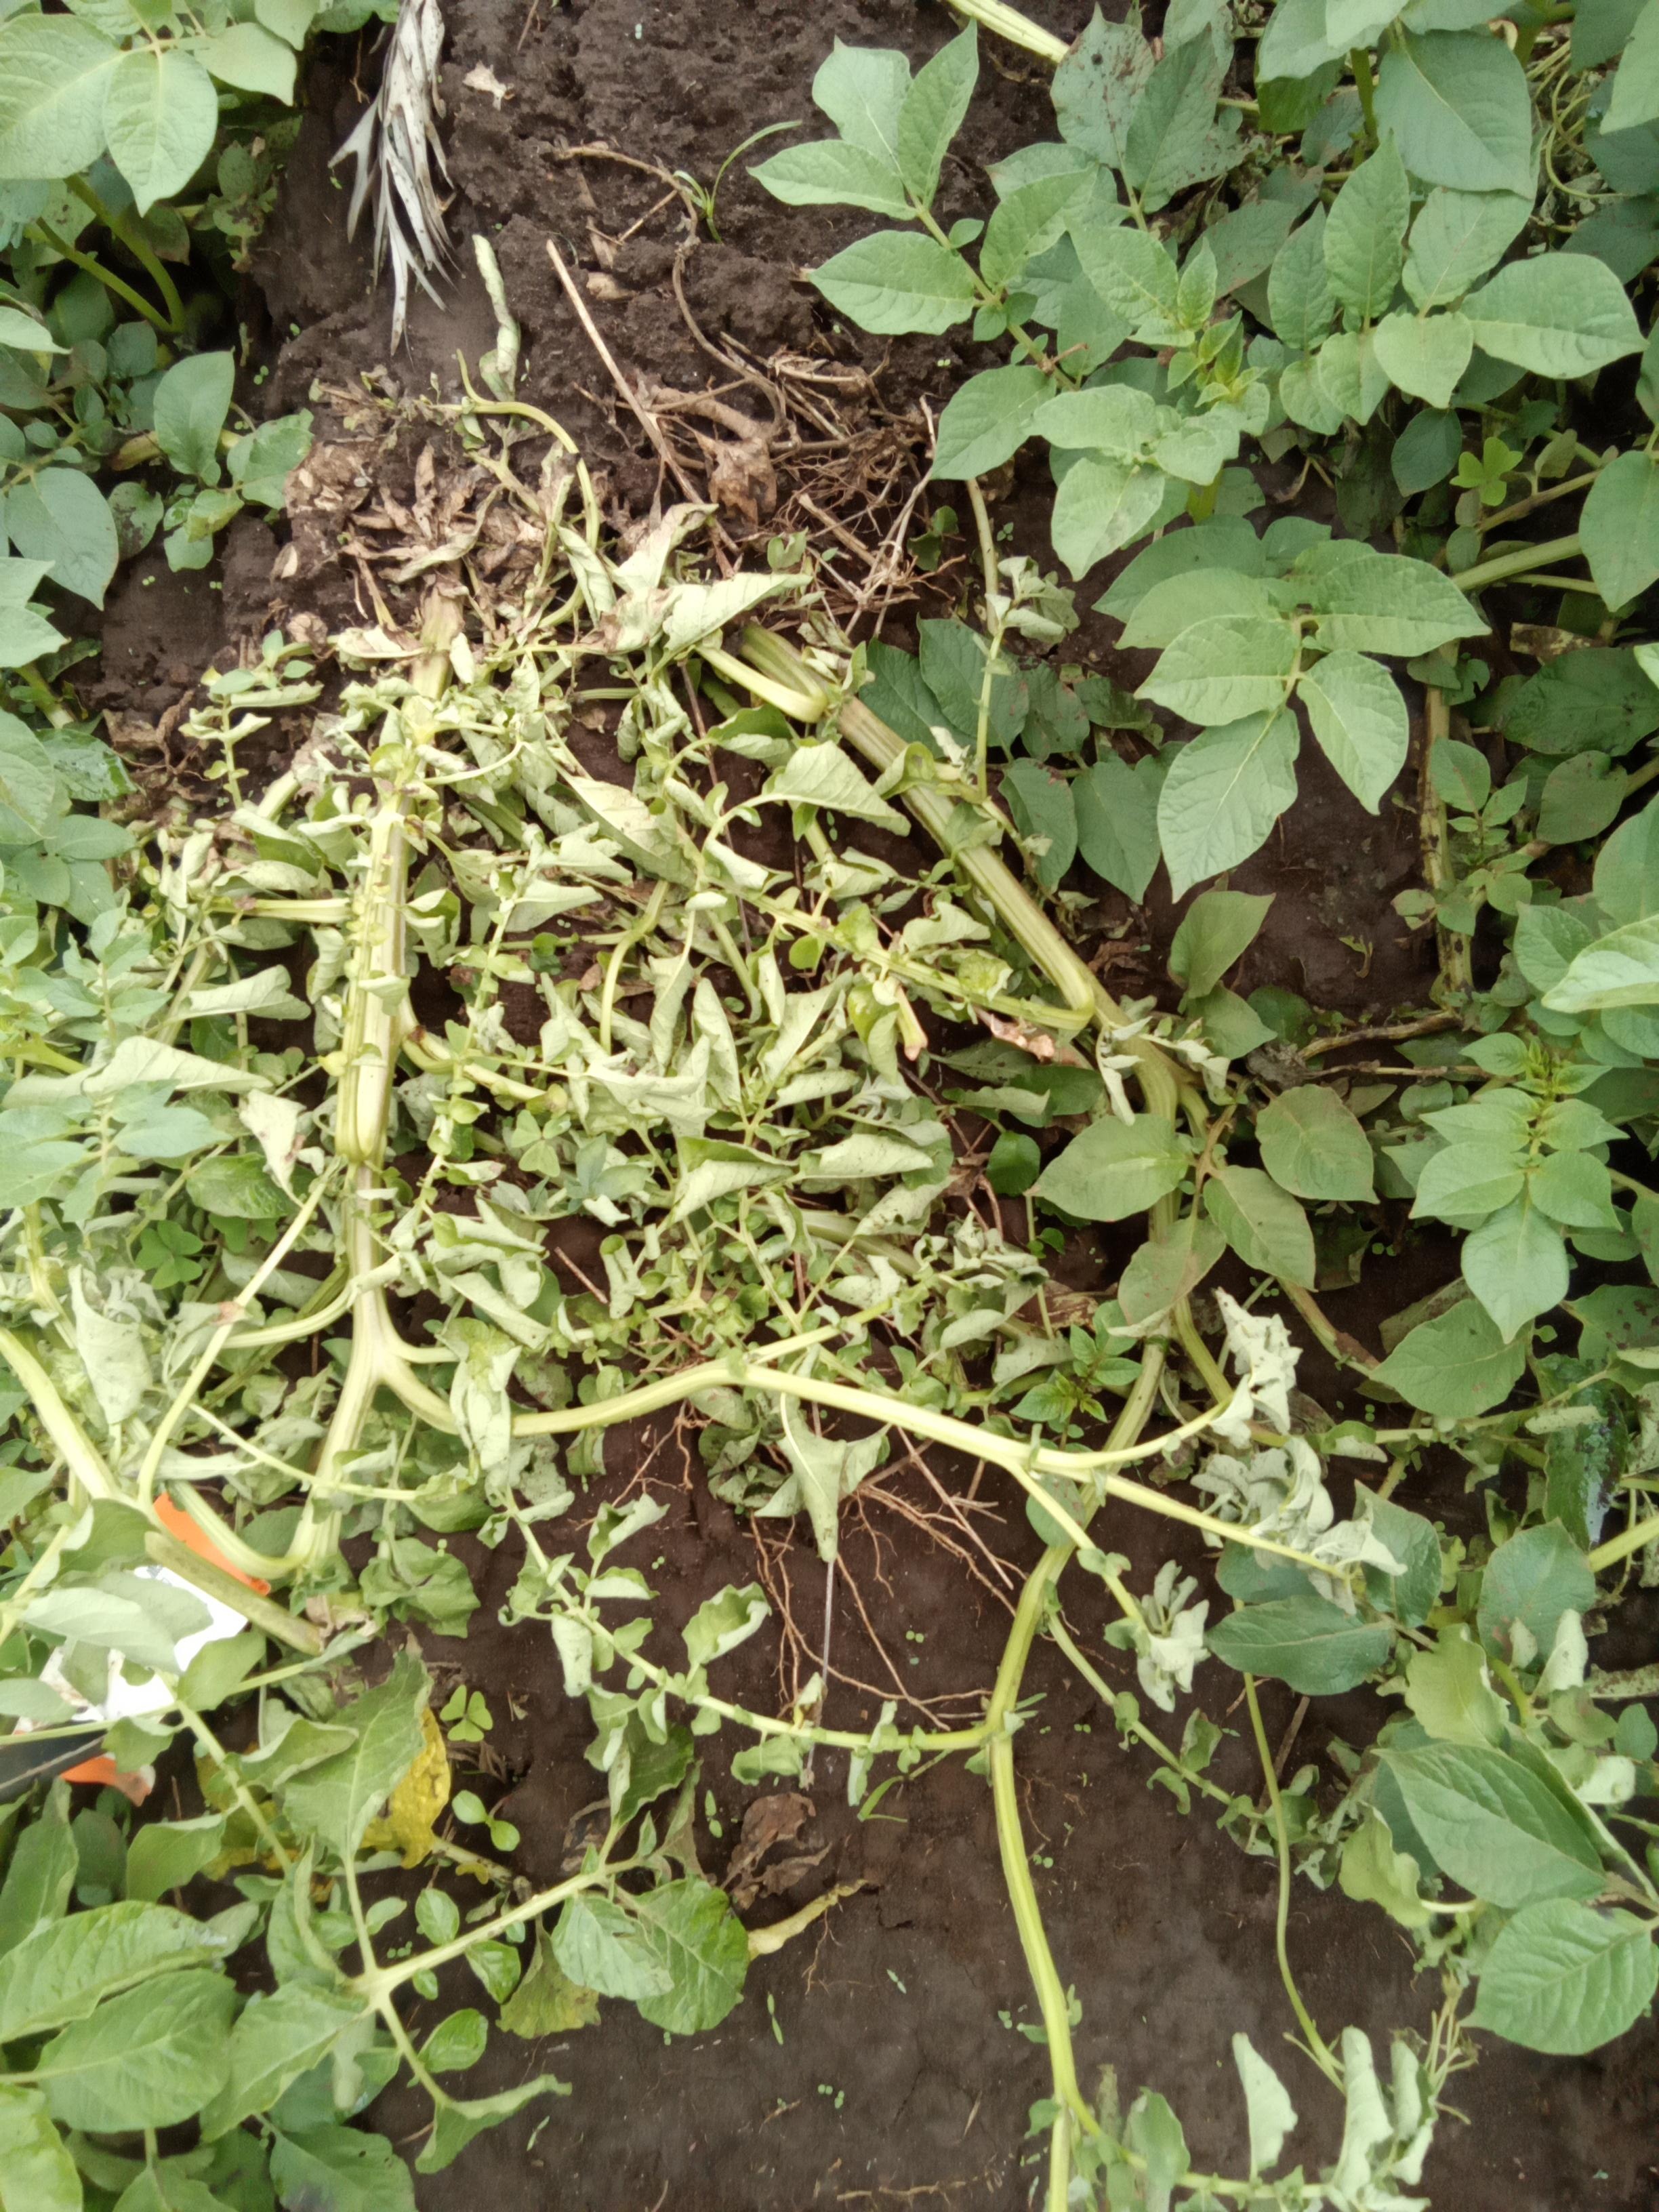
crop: potato
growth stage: flowering
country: Kenya
